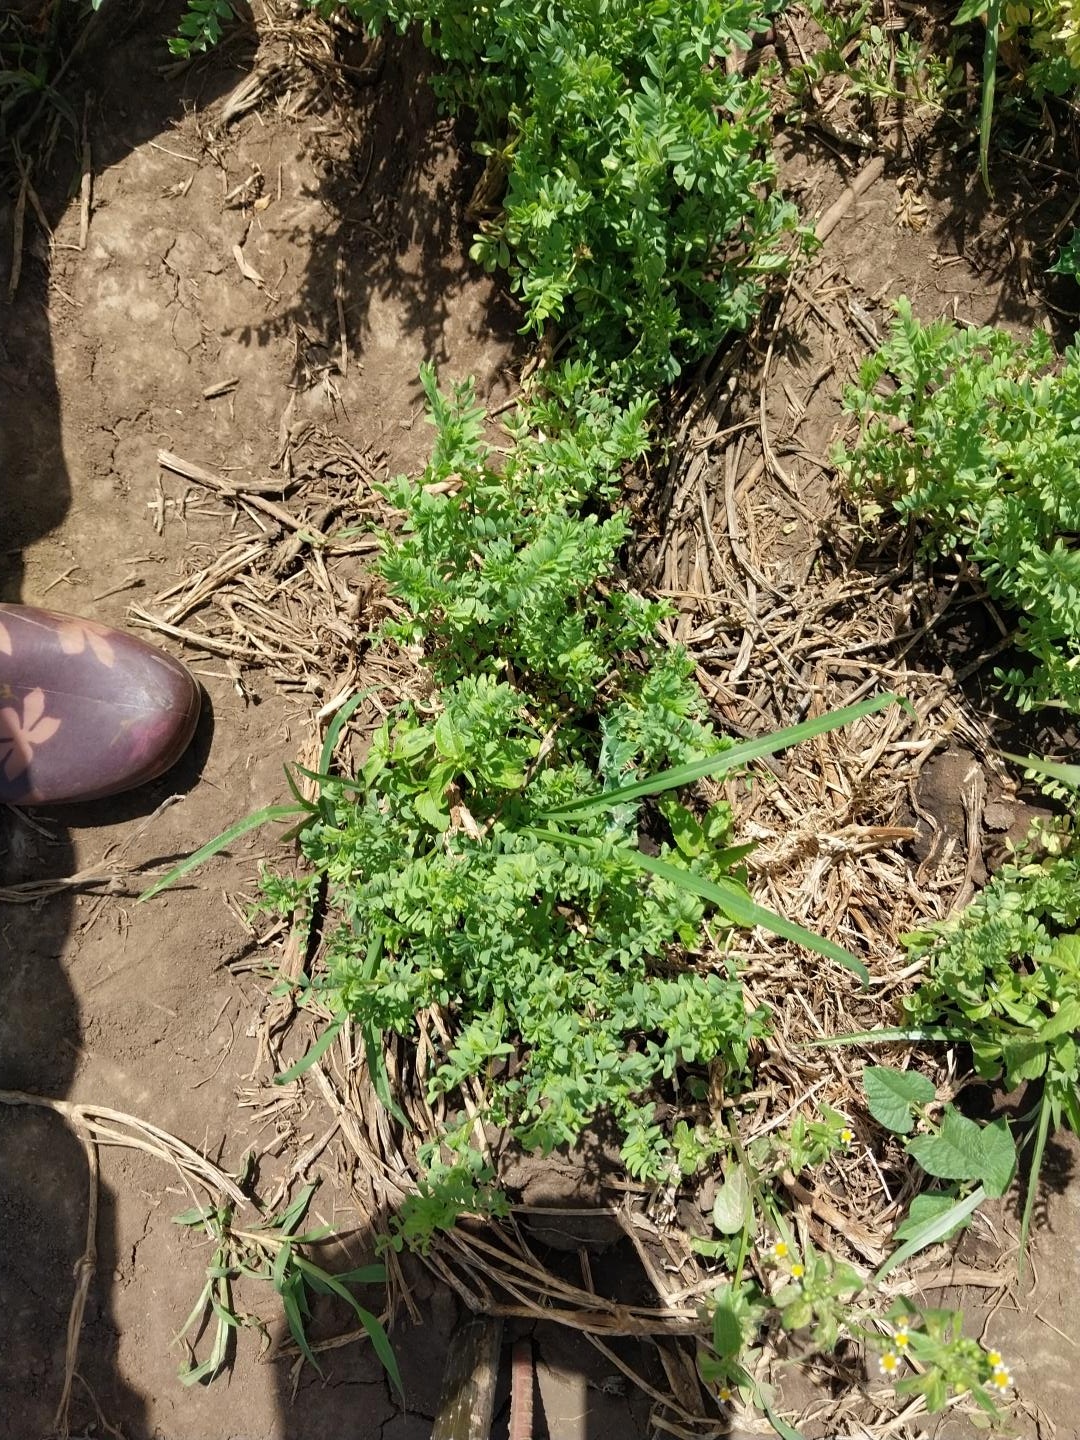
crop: lentil
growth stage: vegetative
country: Tanzania
